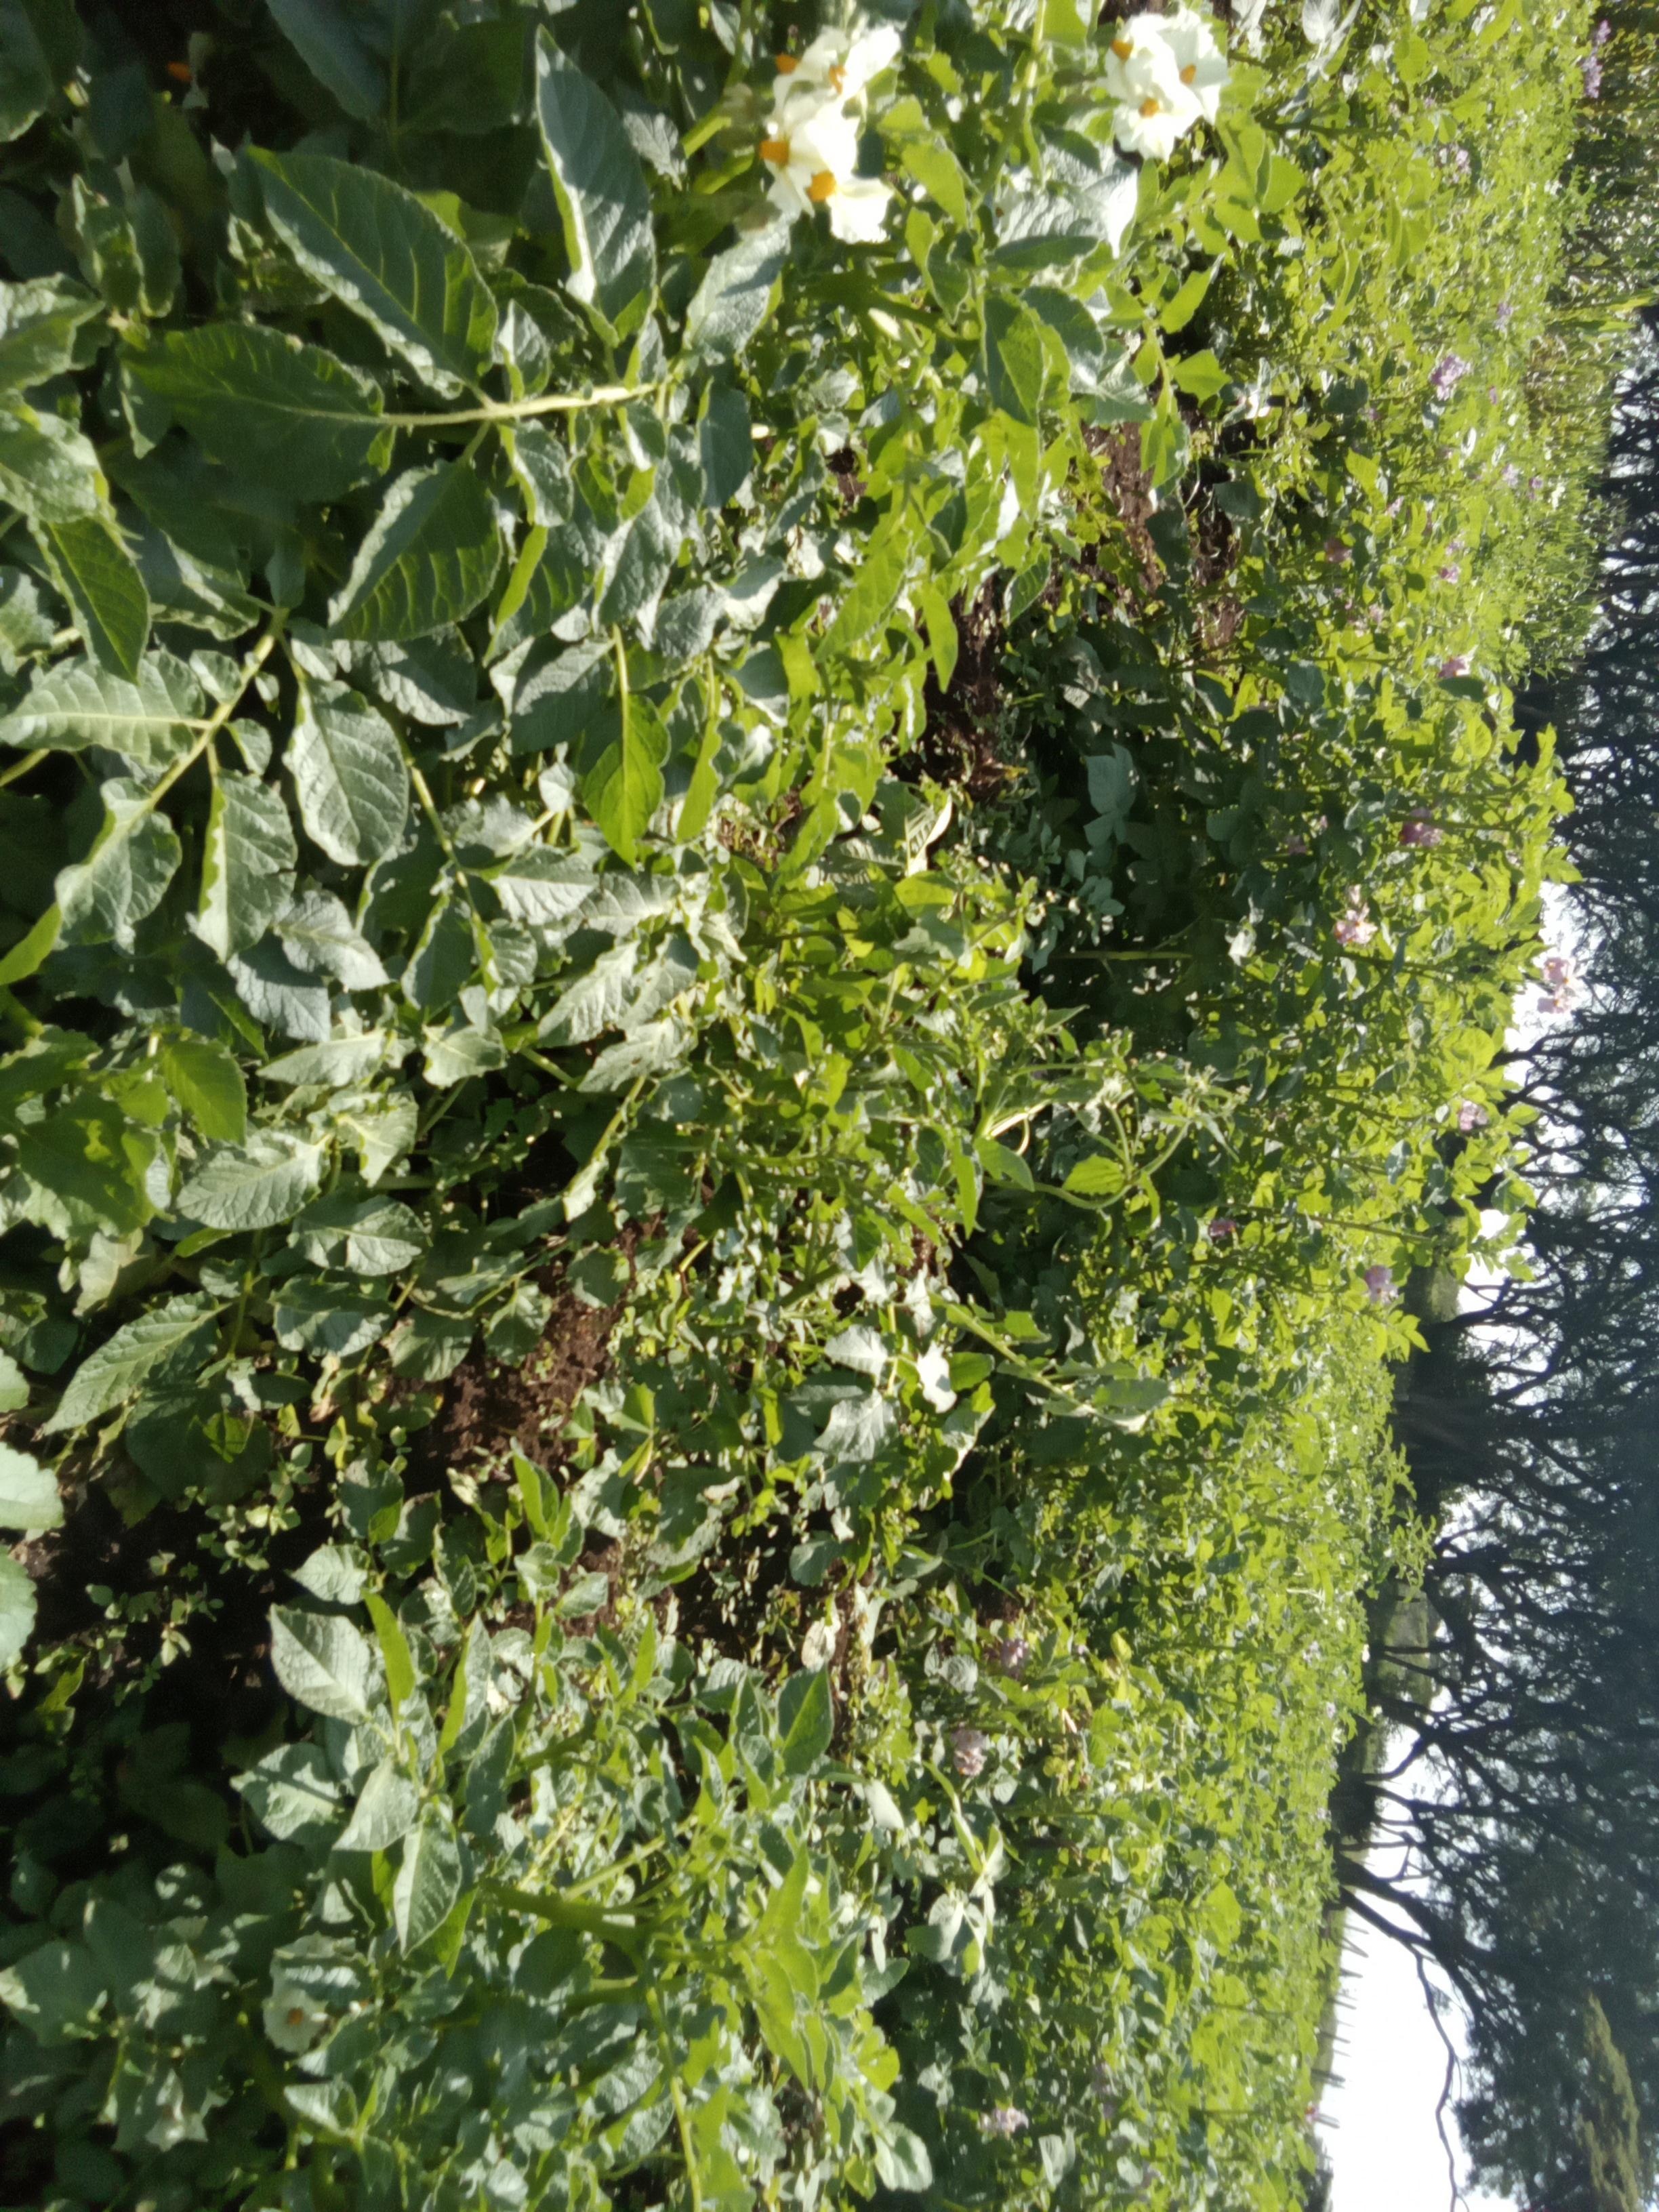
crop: potato
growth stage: vegetative
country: Kenya
